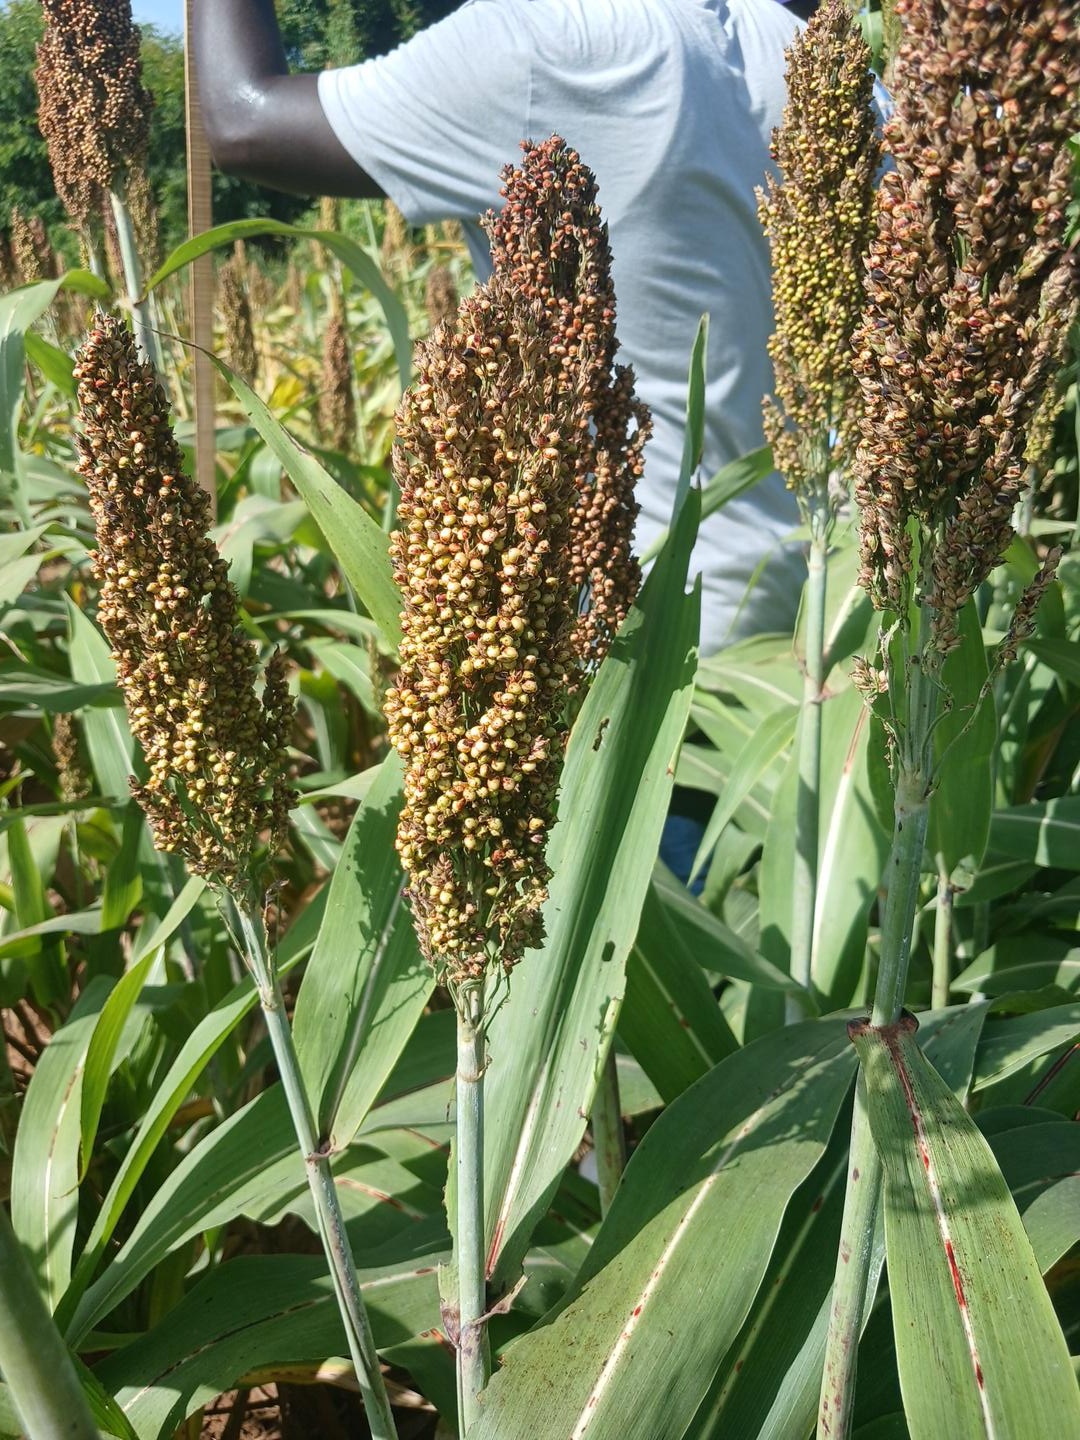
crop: sorghum
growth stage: filling grain
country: Senegal
